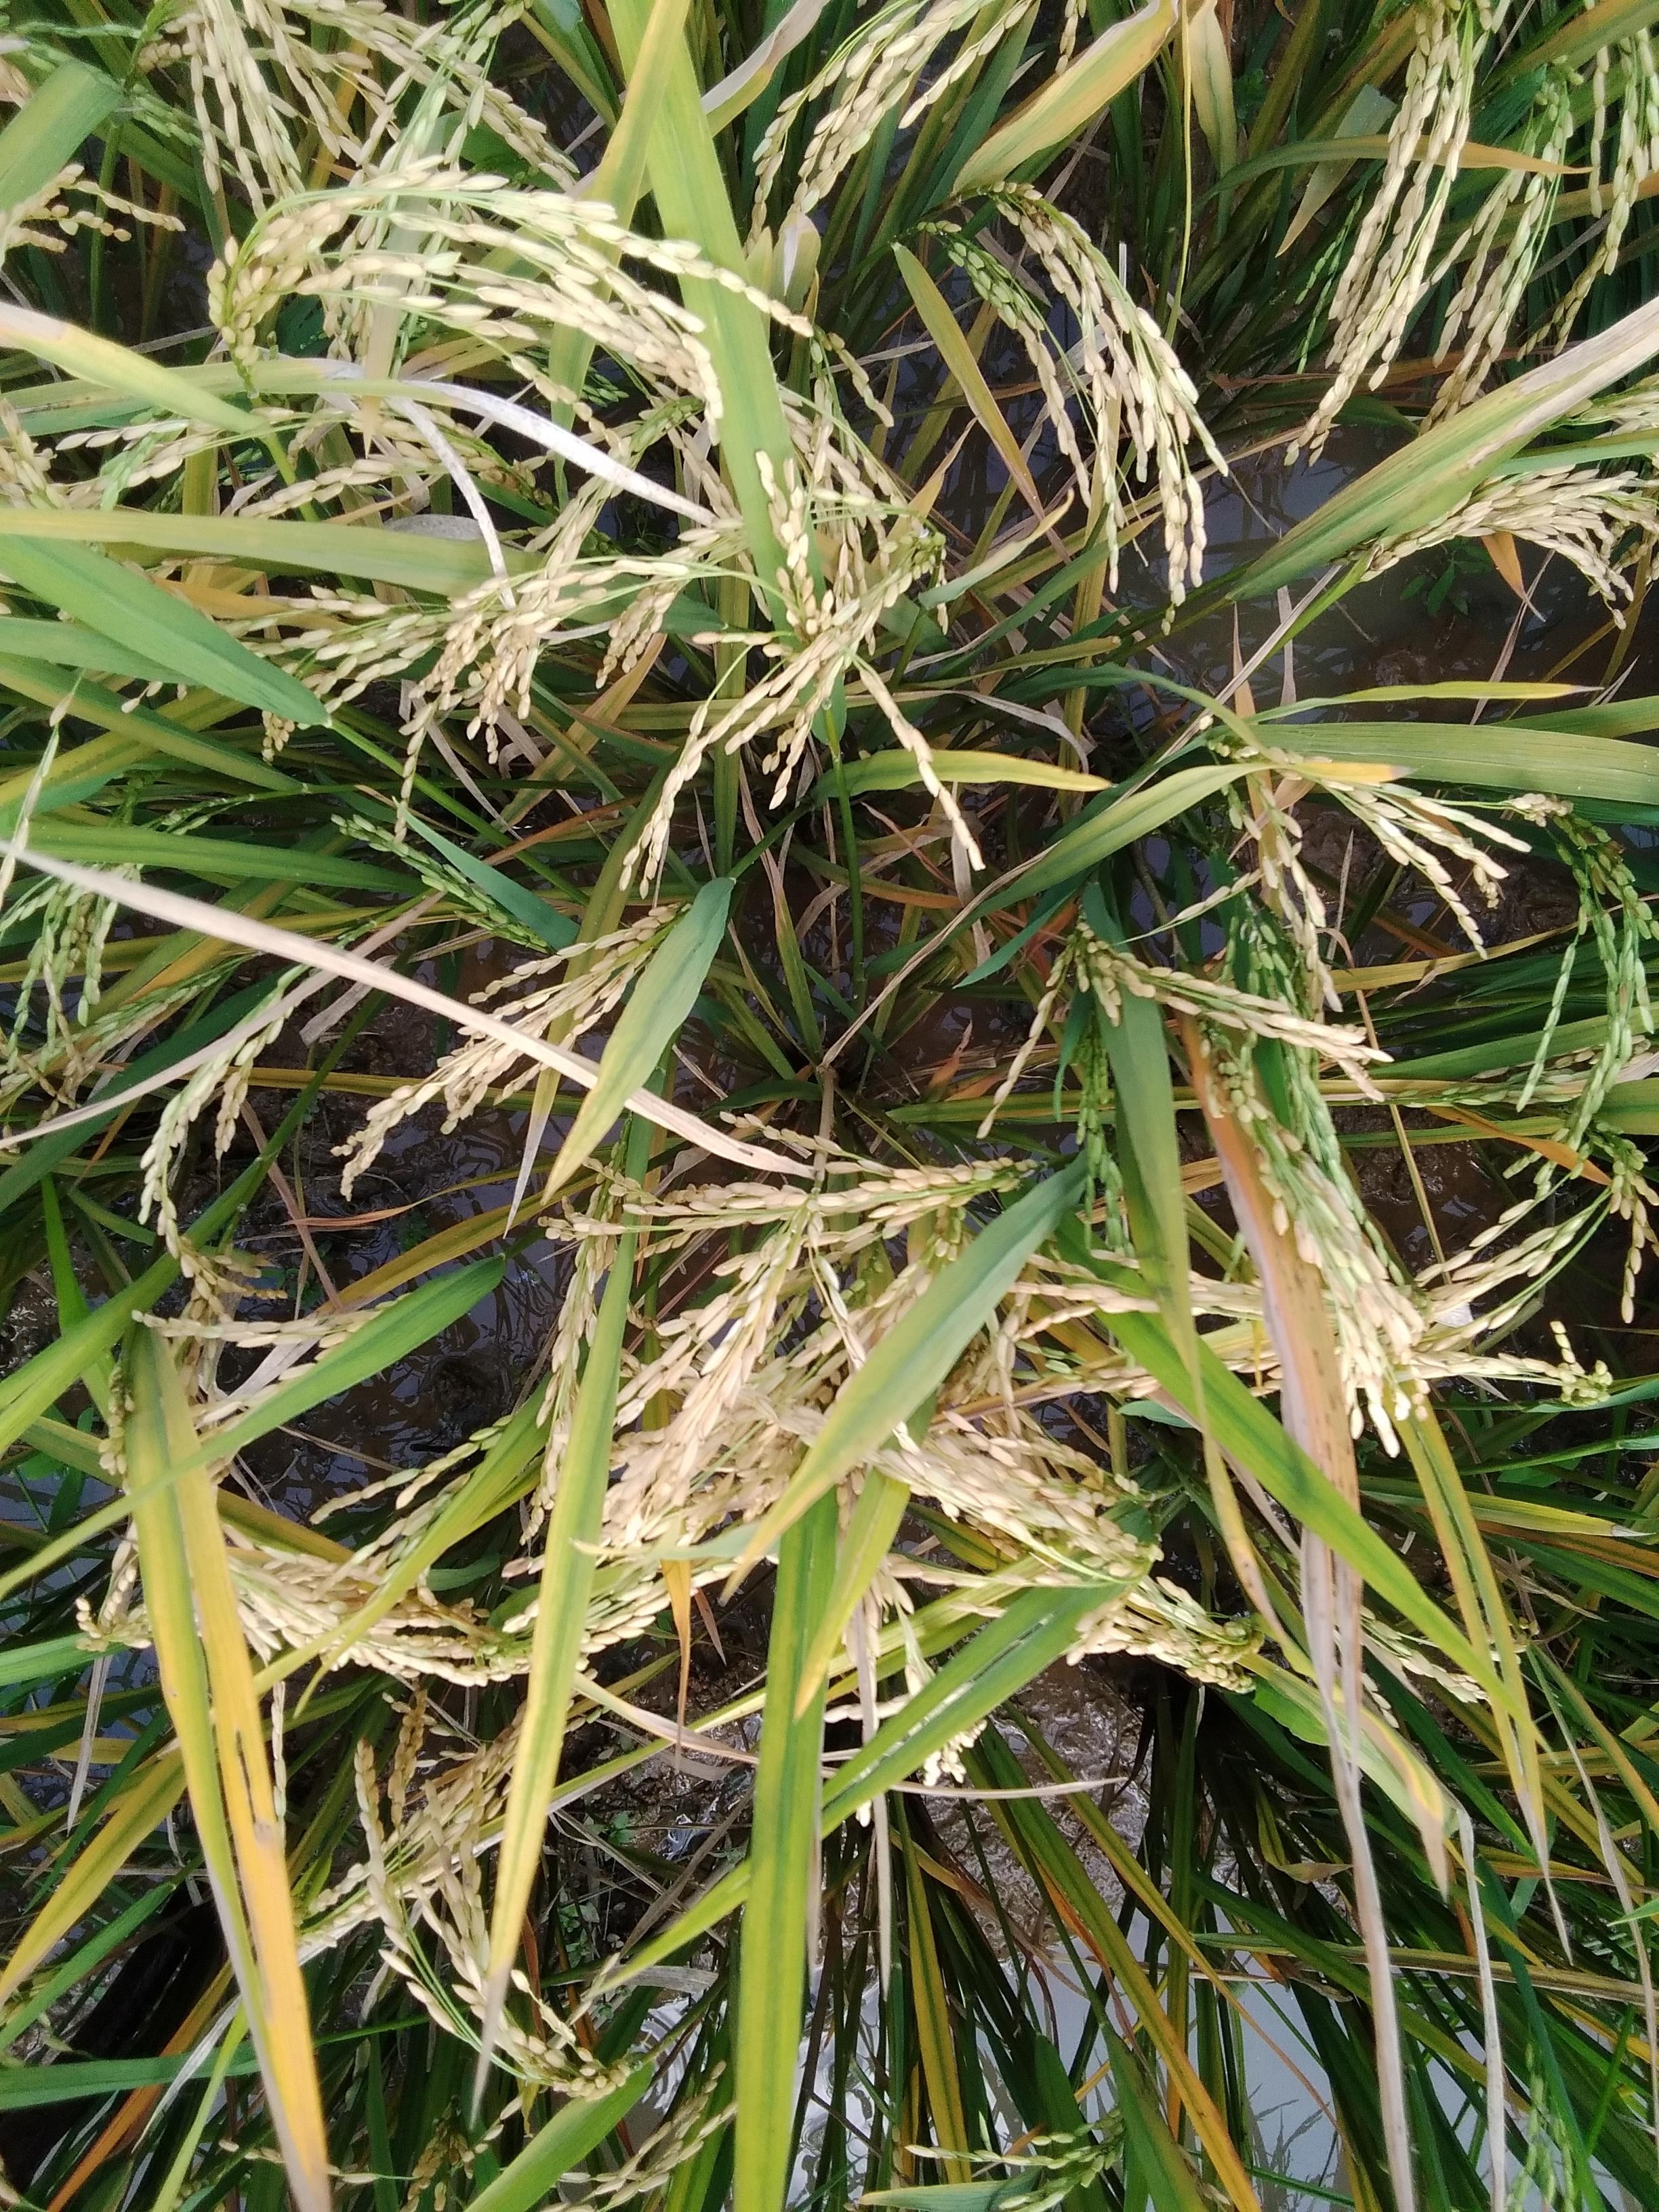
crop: rice
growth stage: ripening
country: Nigeria
